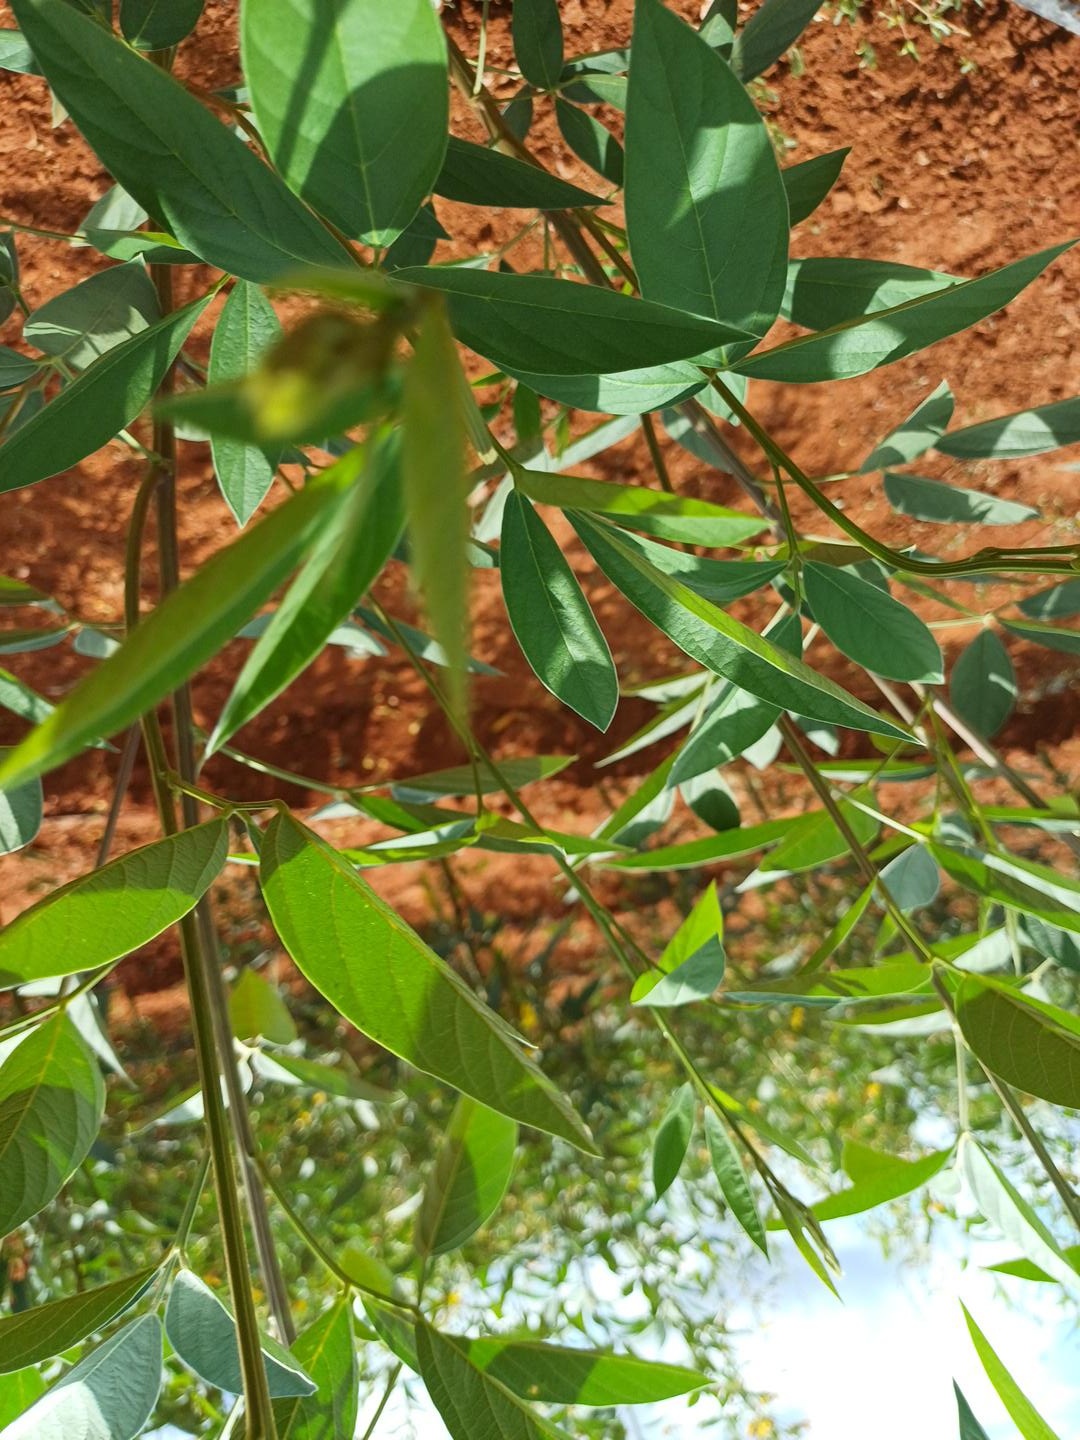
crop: pigeonpea
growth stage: development pod
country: Kenya
